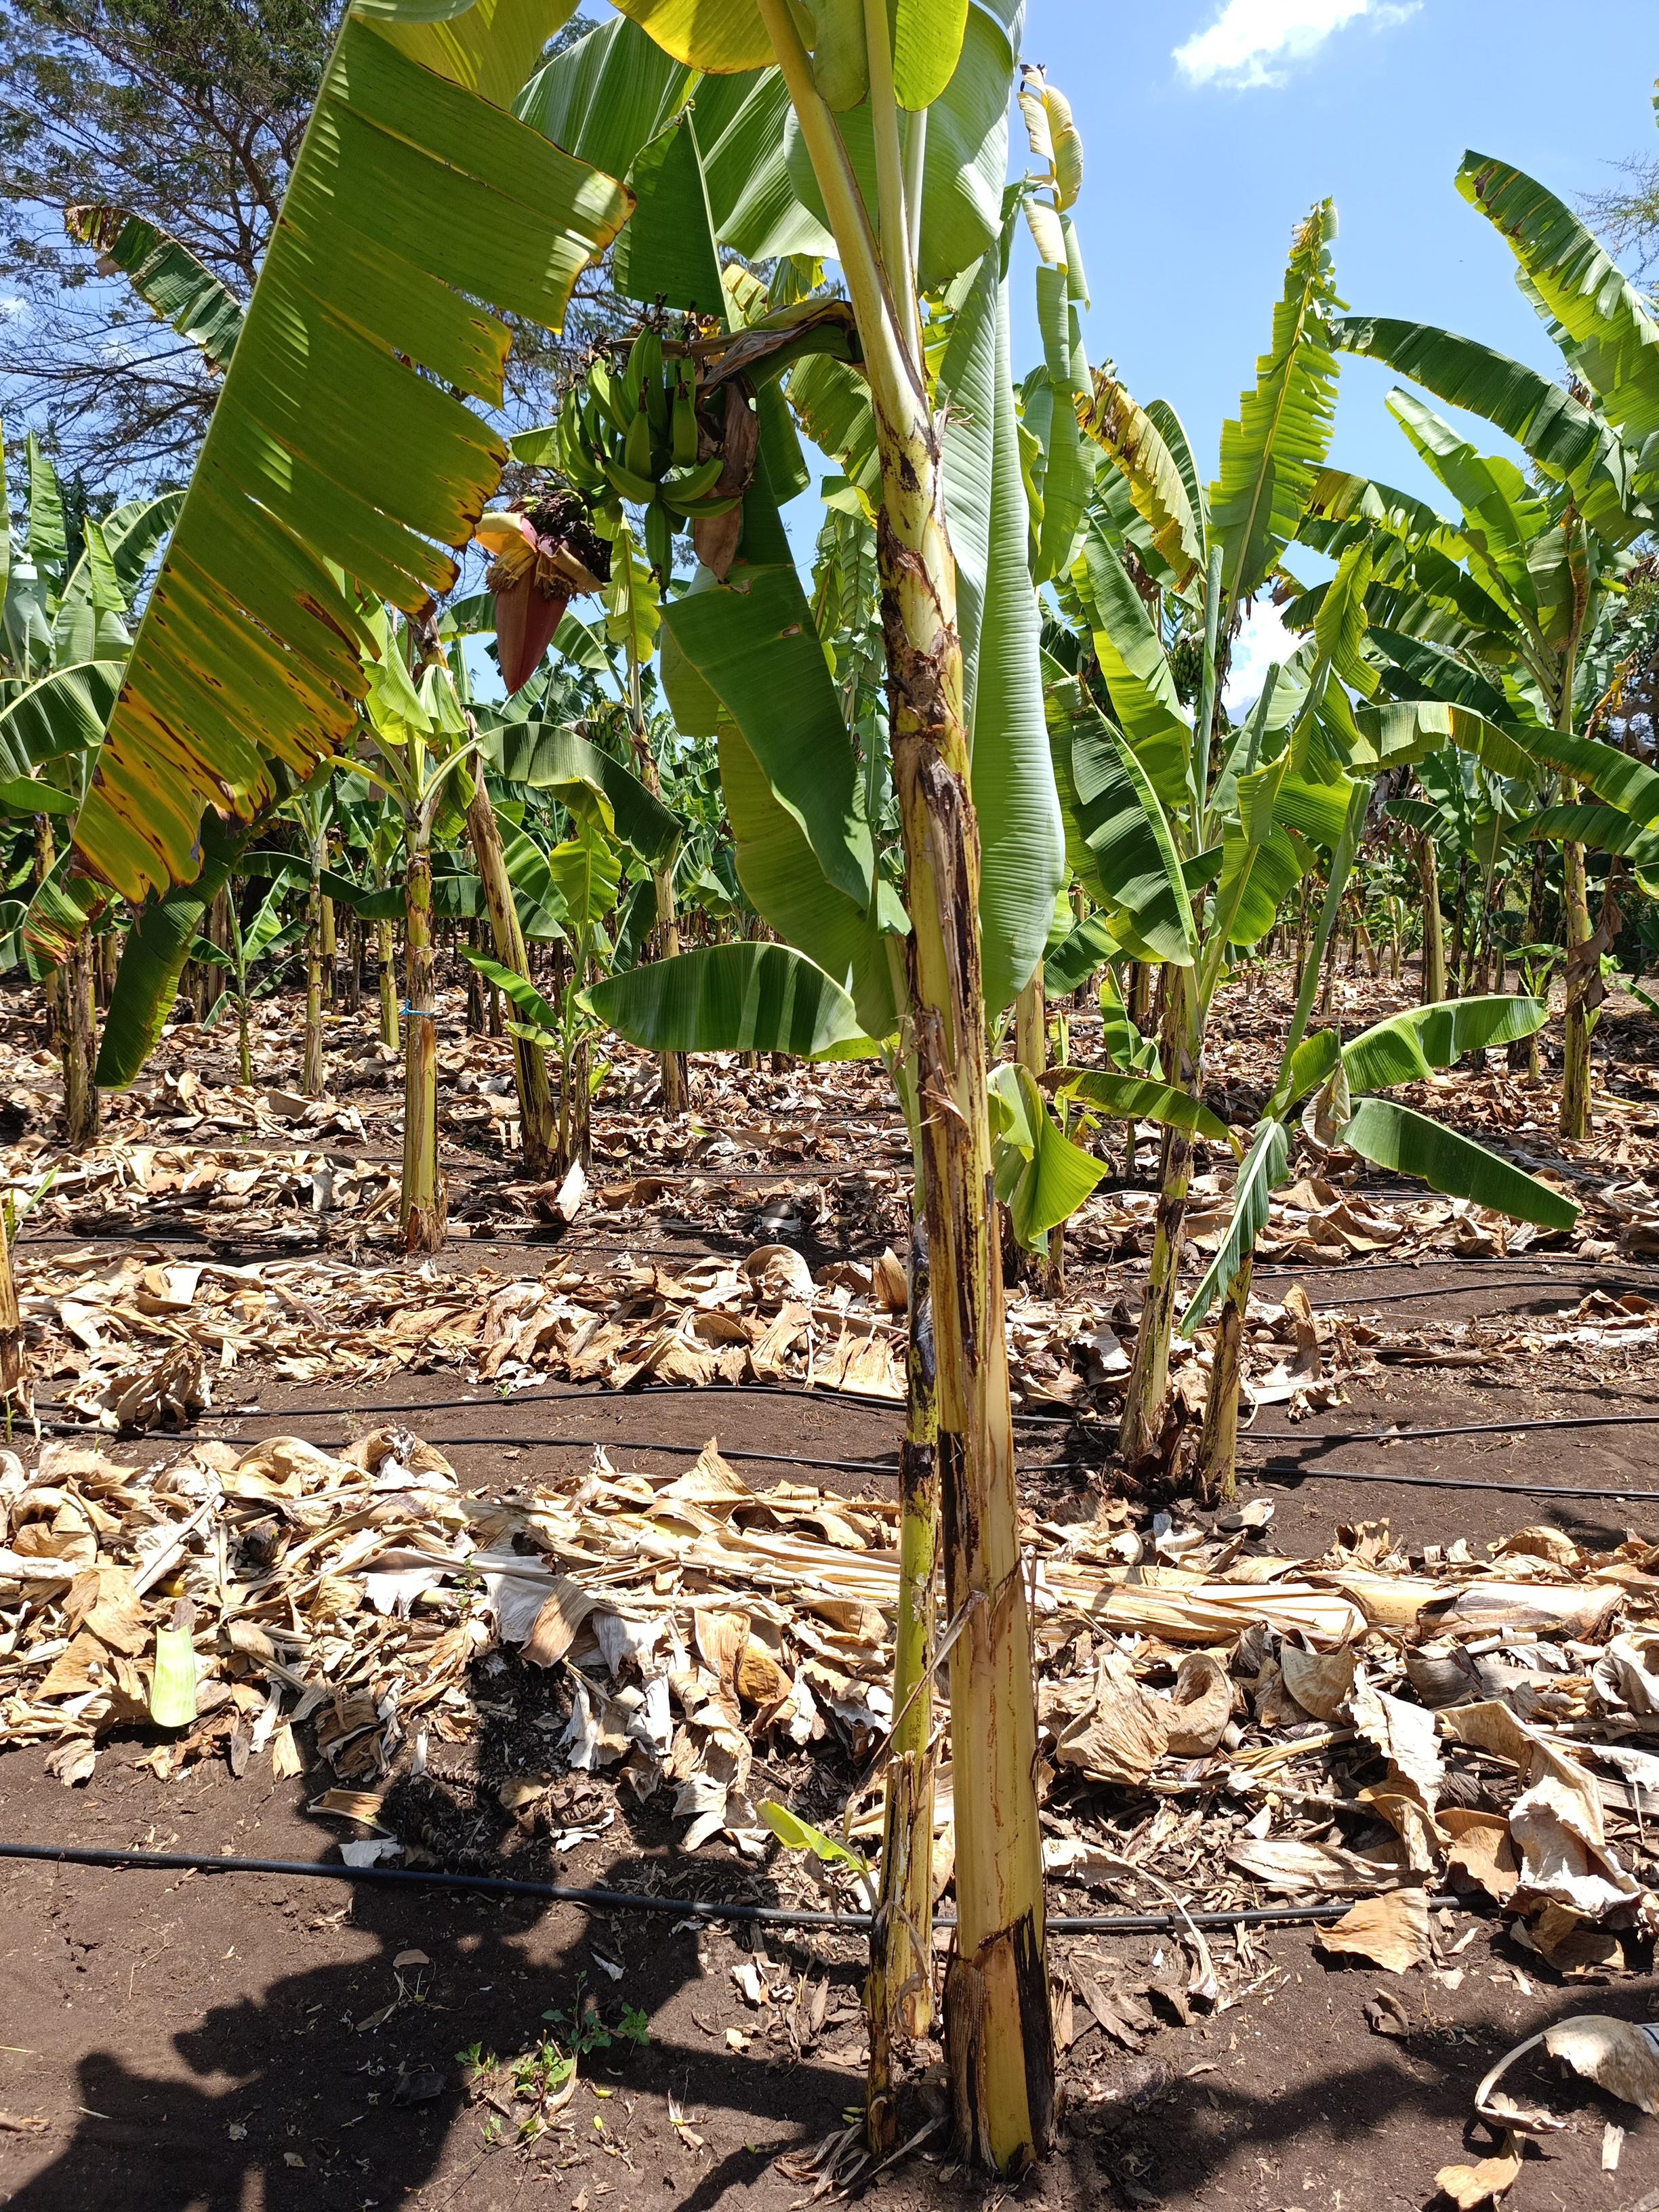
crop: banana
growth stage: development fruit
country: Tanzania
